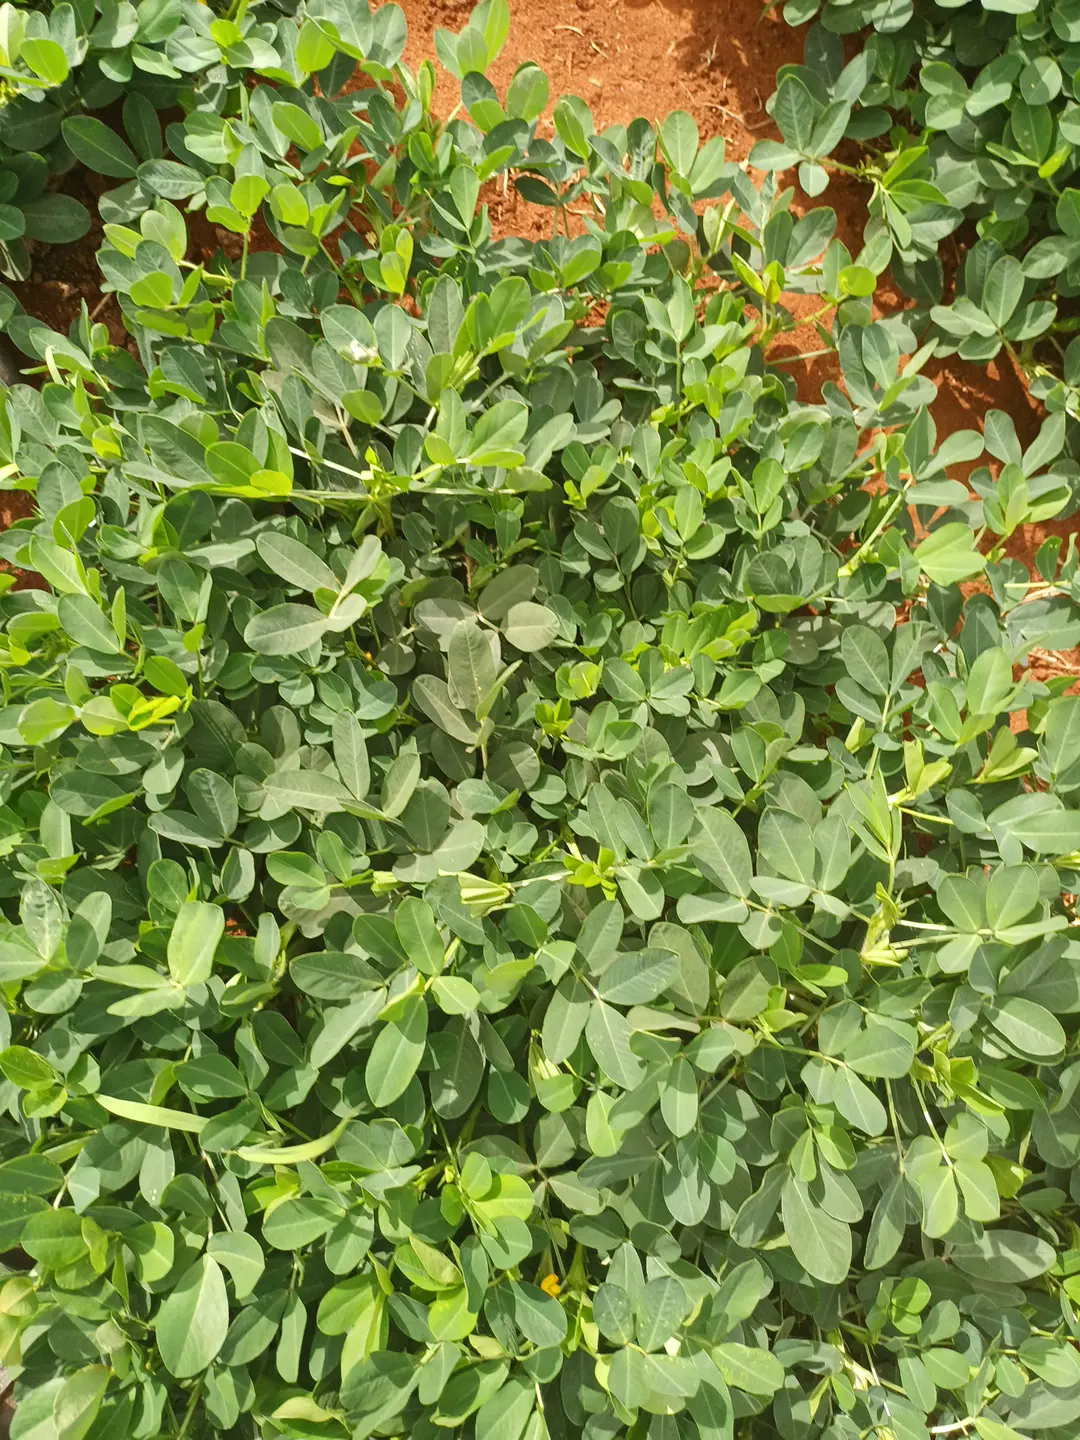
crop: groundnut
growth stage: pegging
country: Kenya
